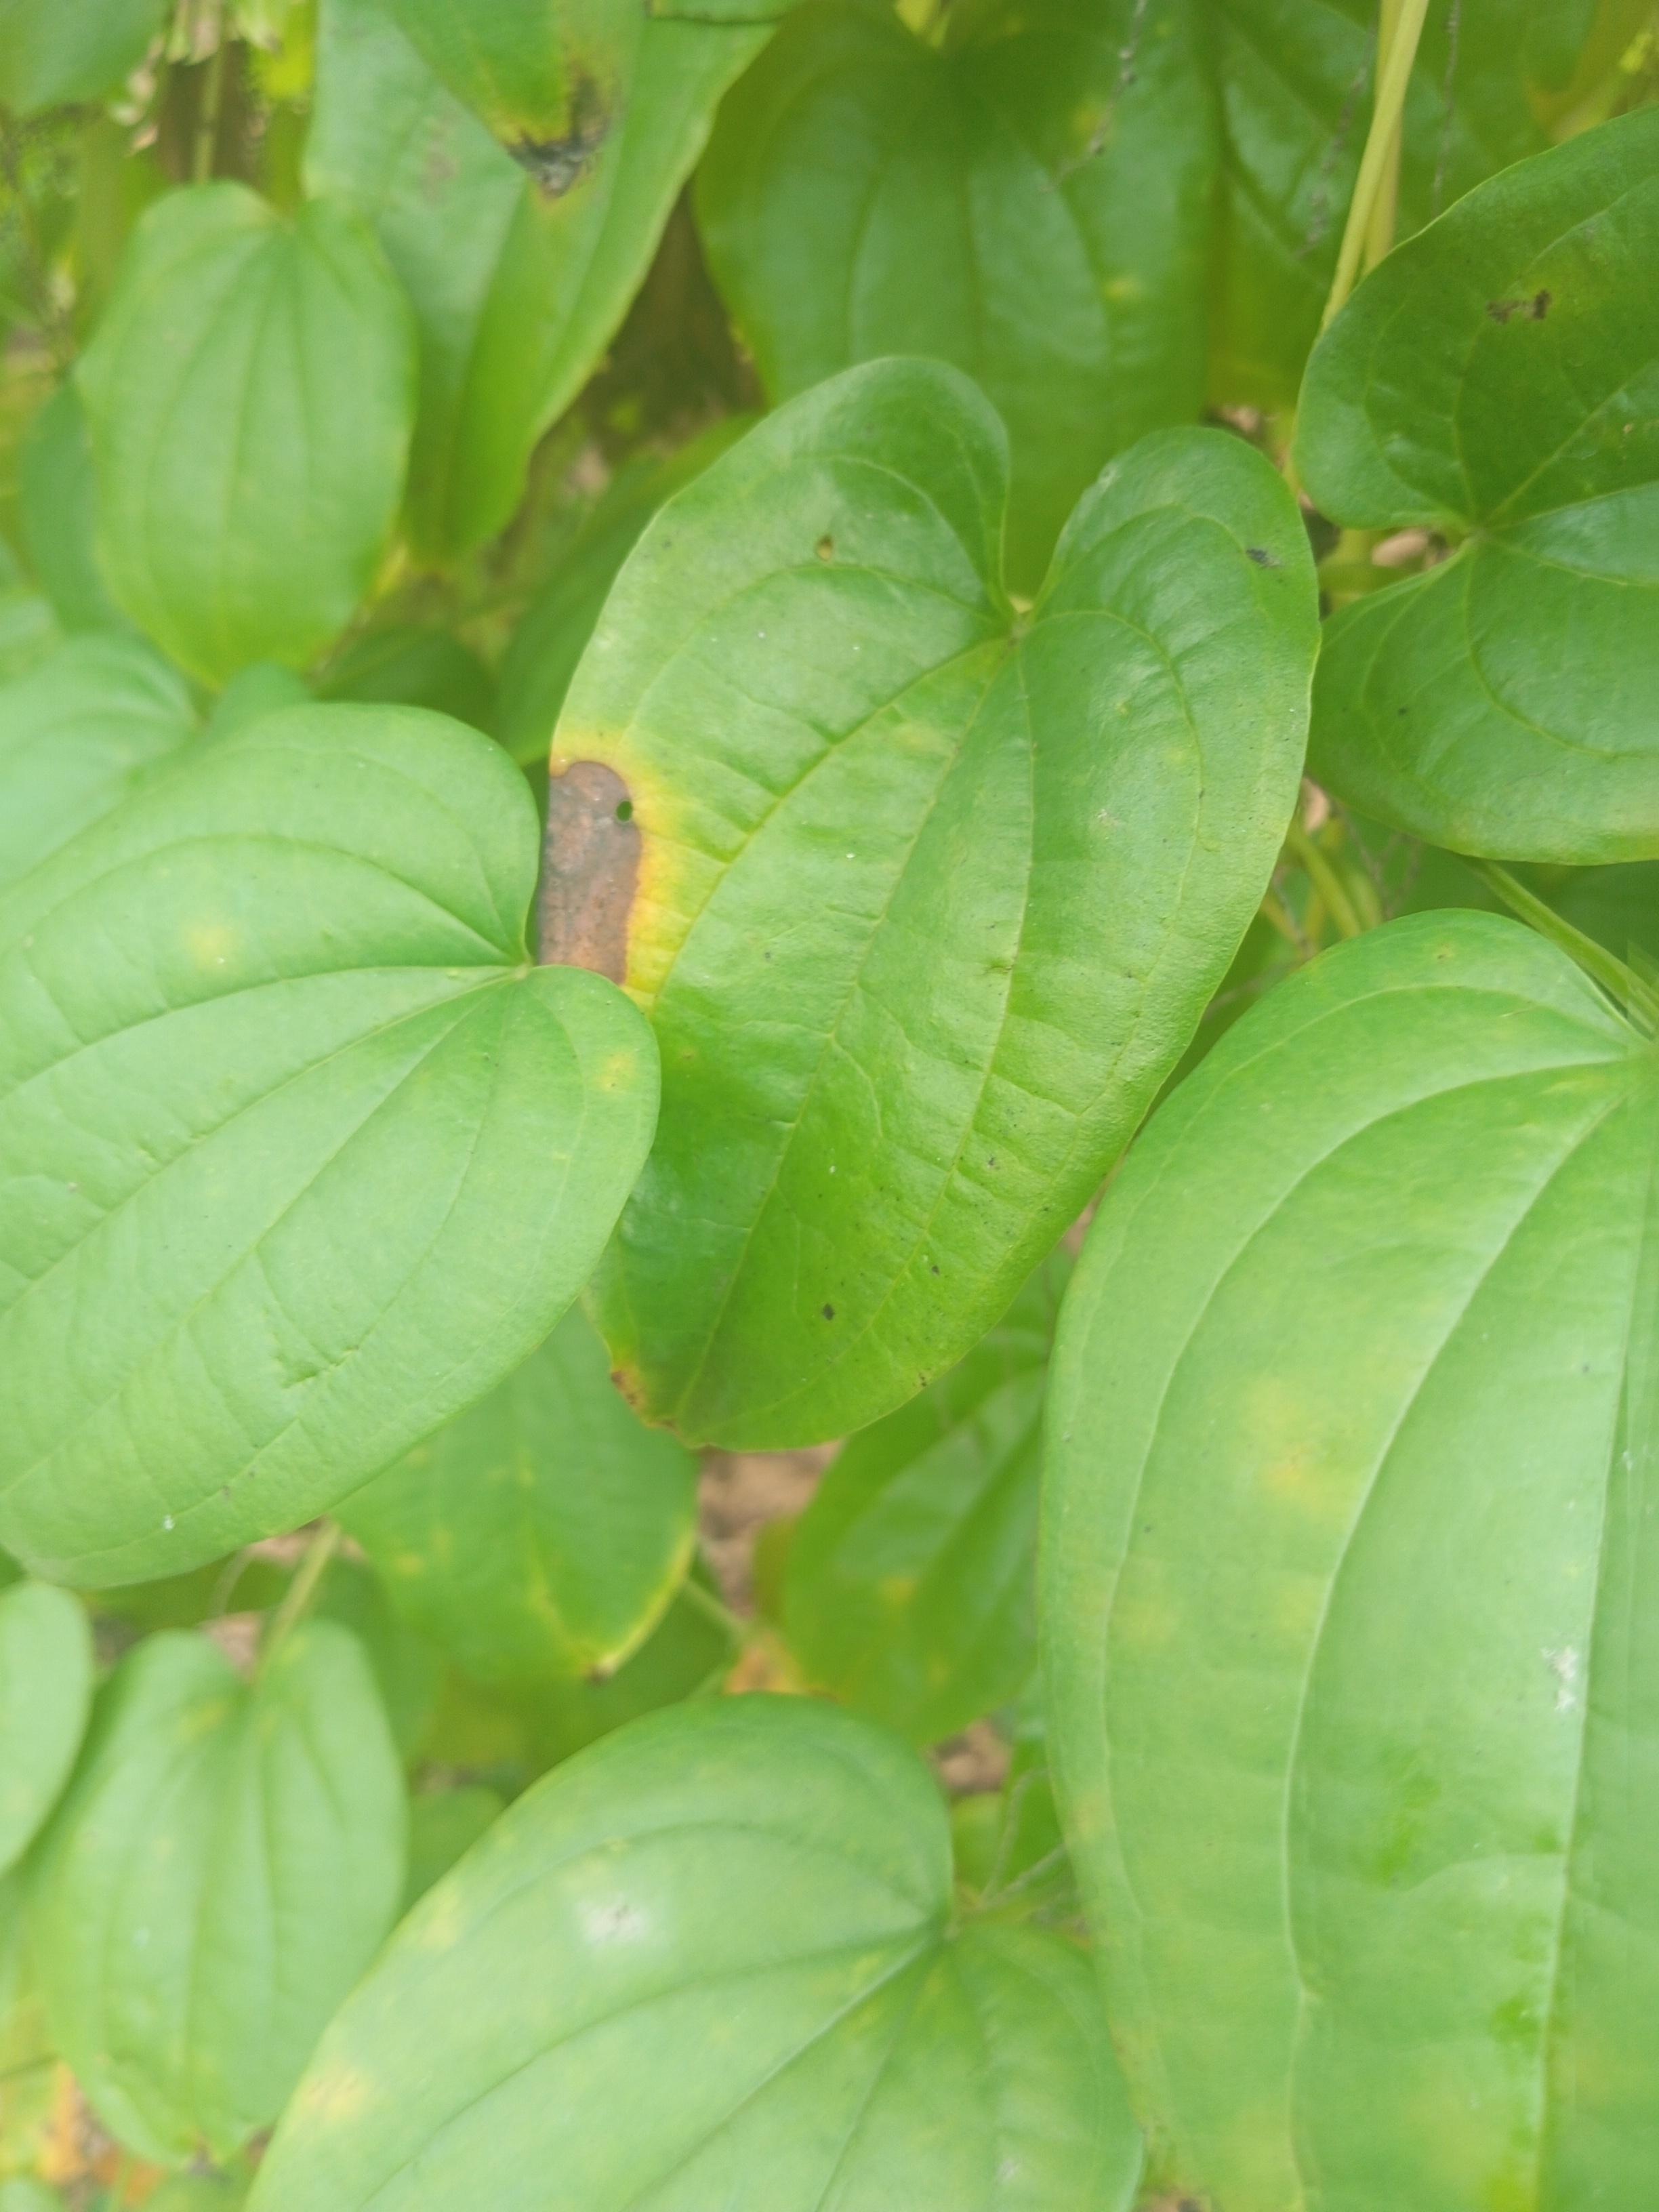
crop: yam
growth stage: maturity
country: Nigeria
